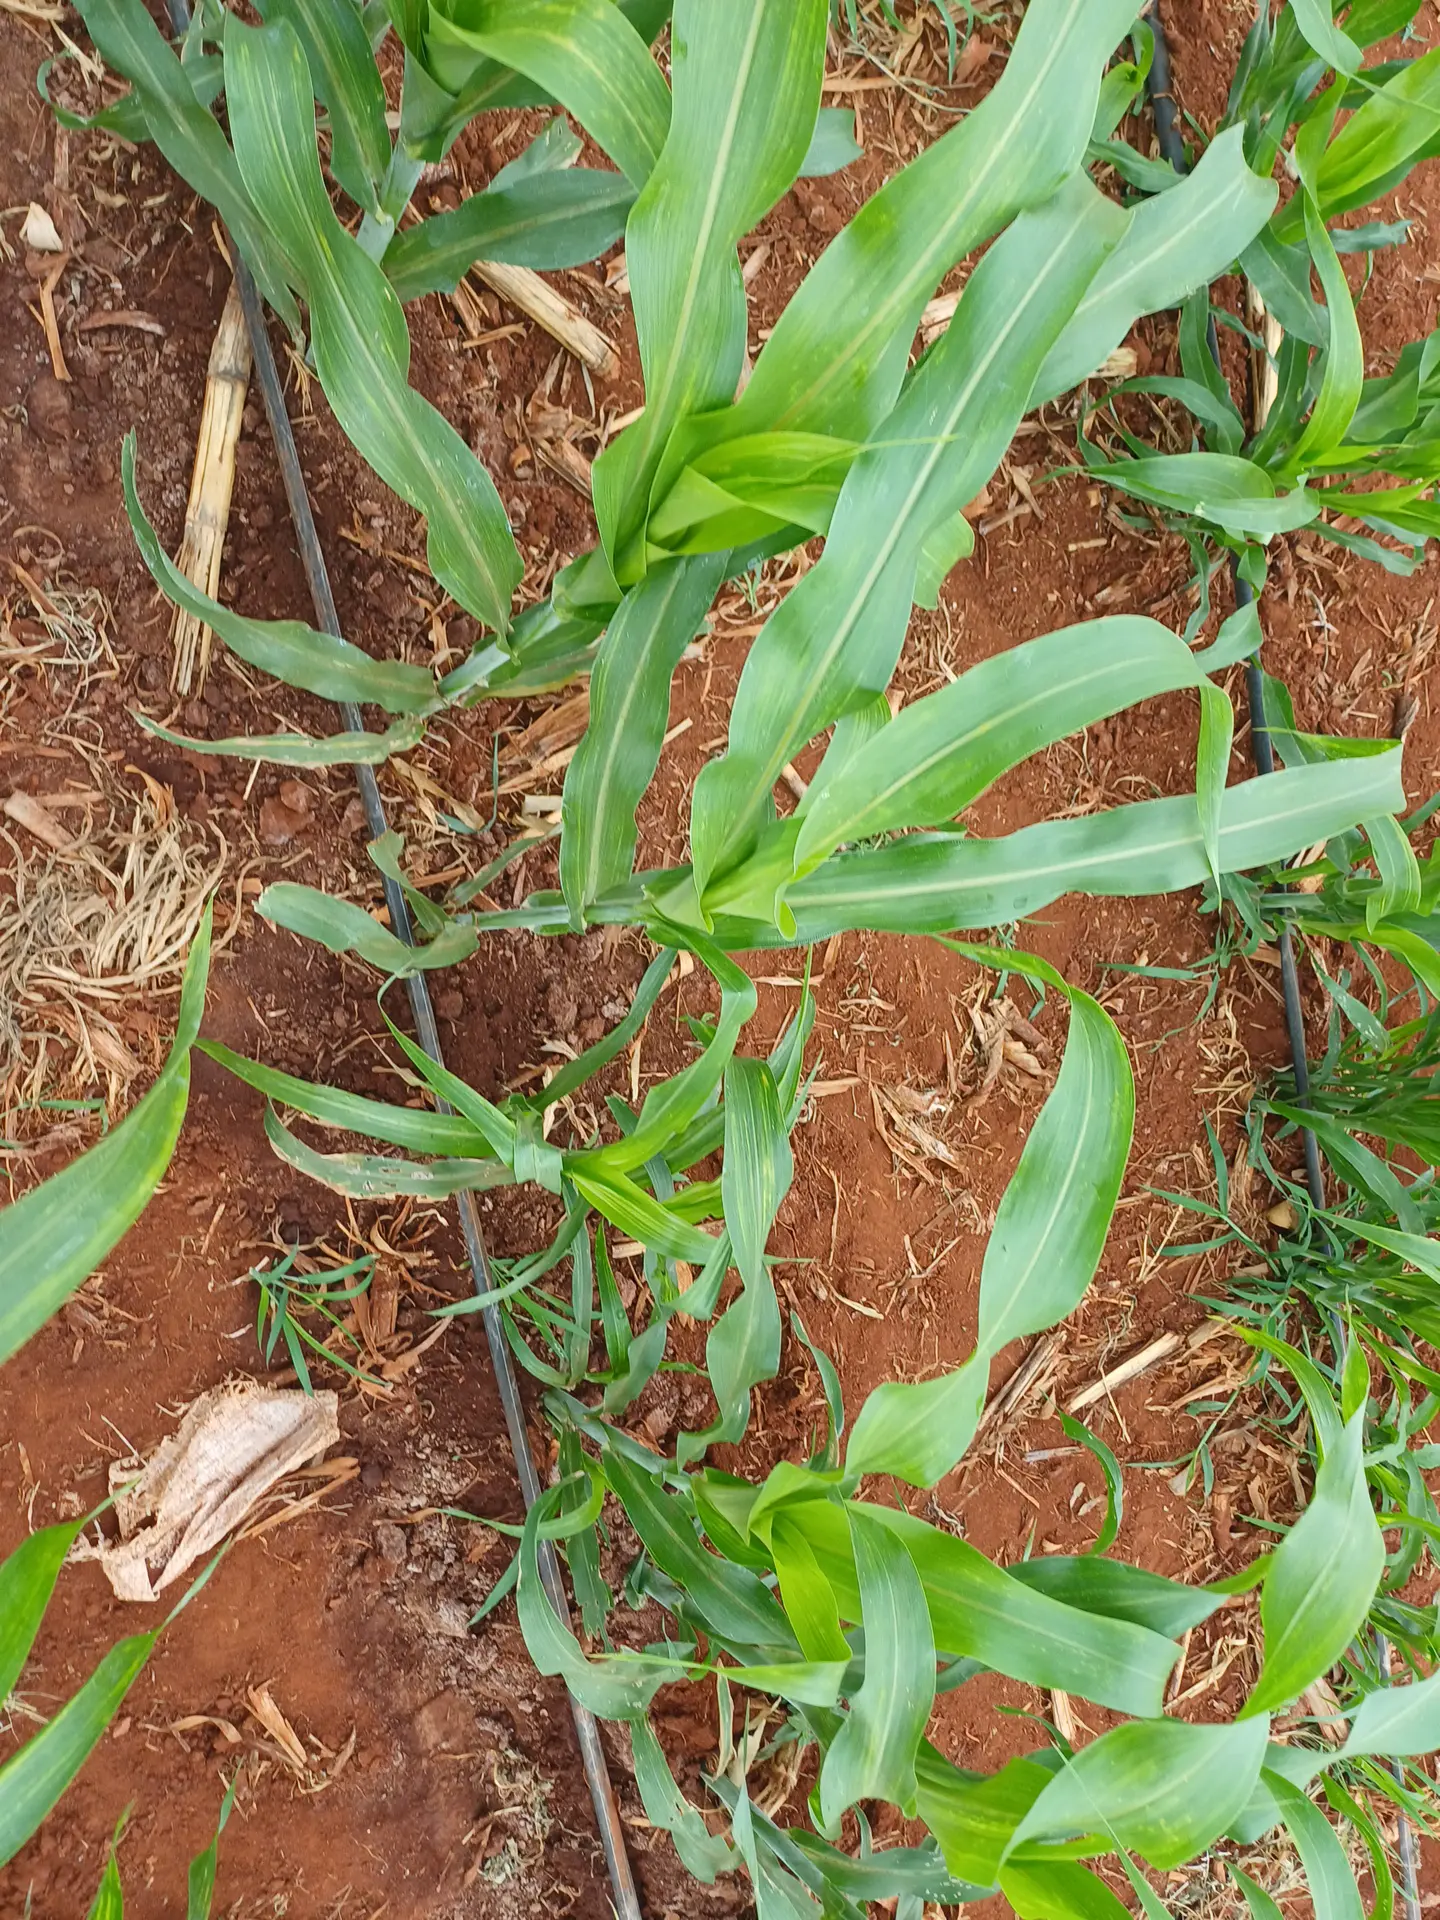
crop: sorghum
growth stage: vegetative
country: Kenya
